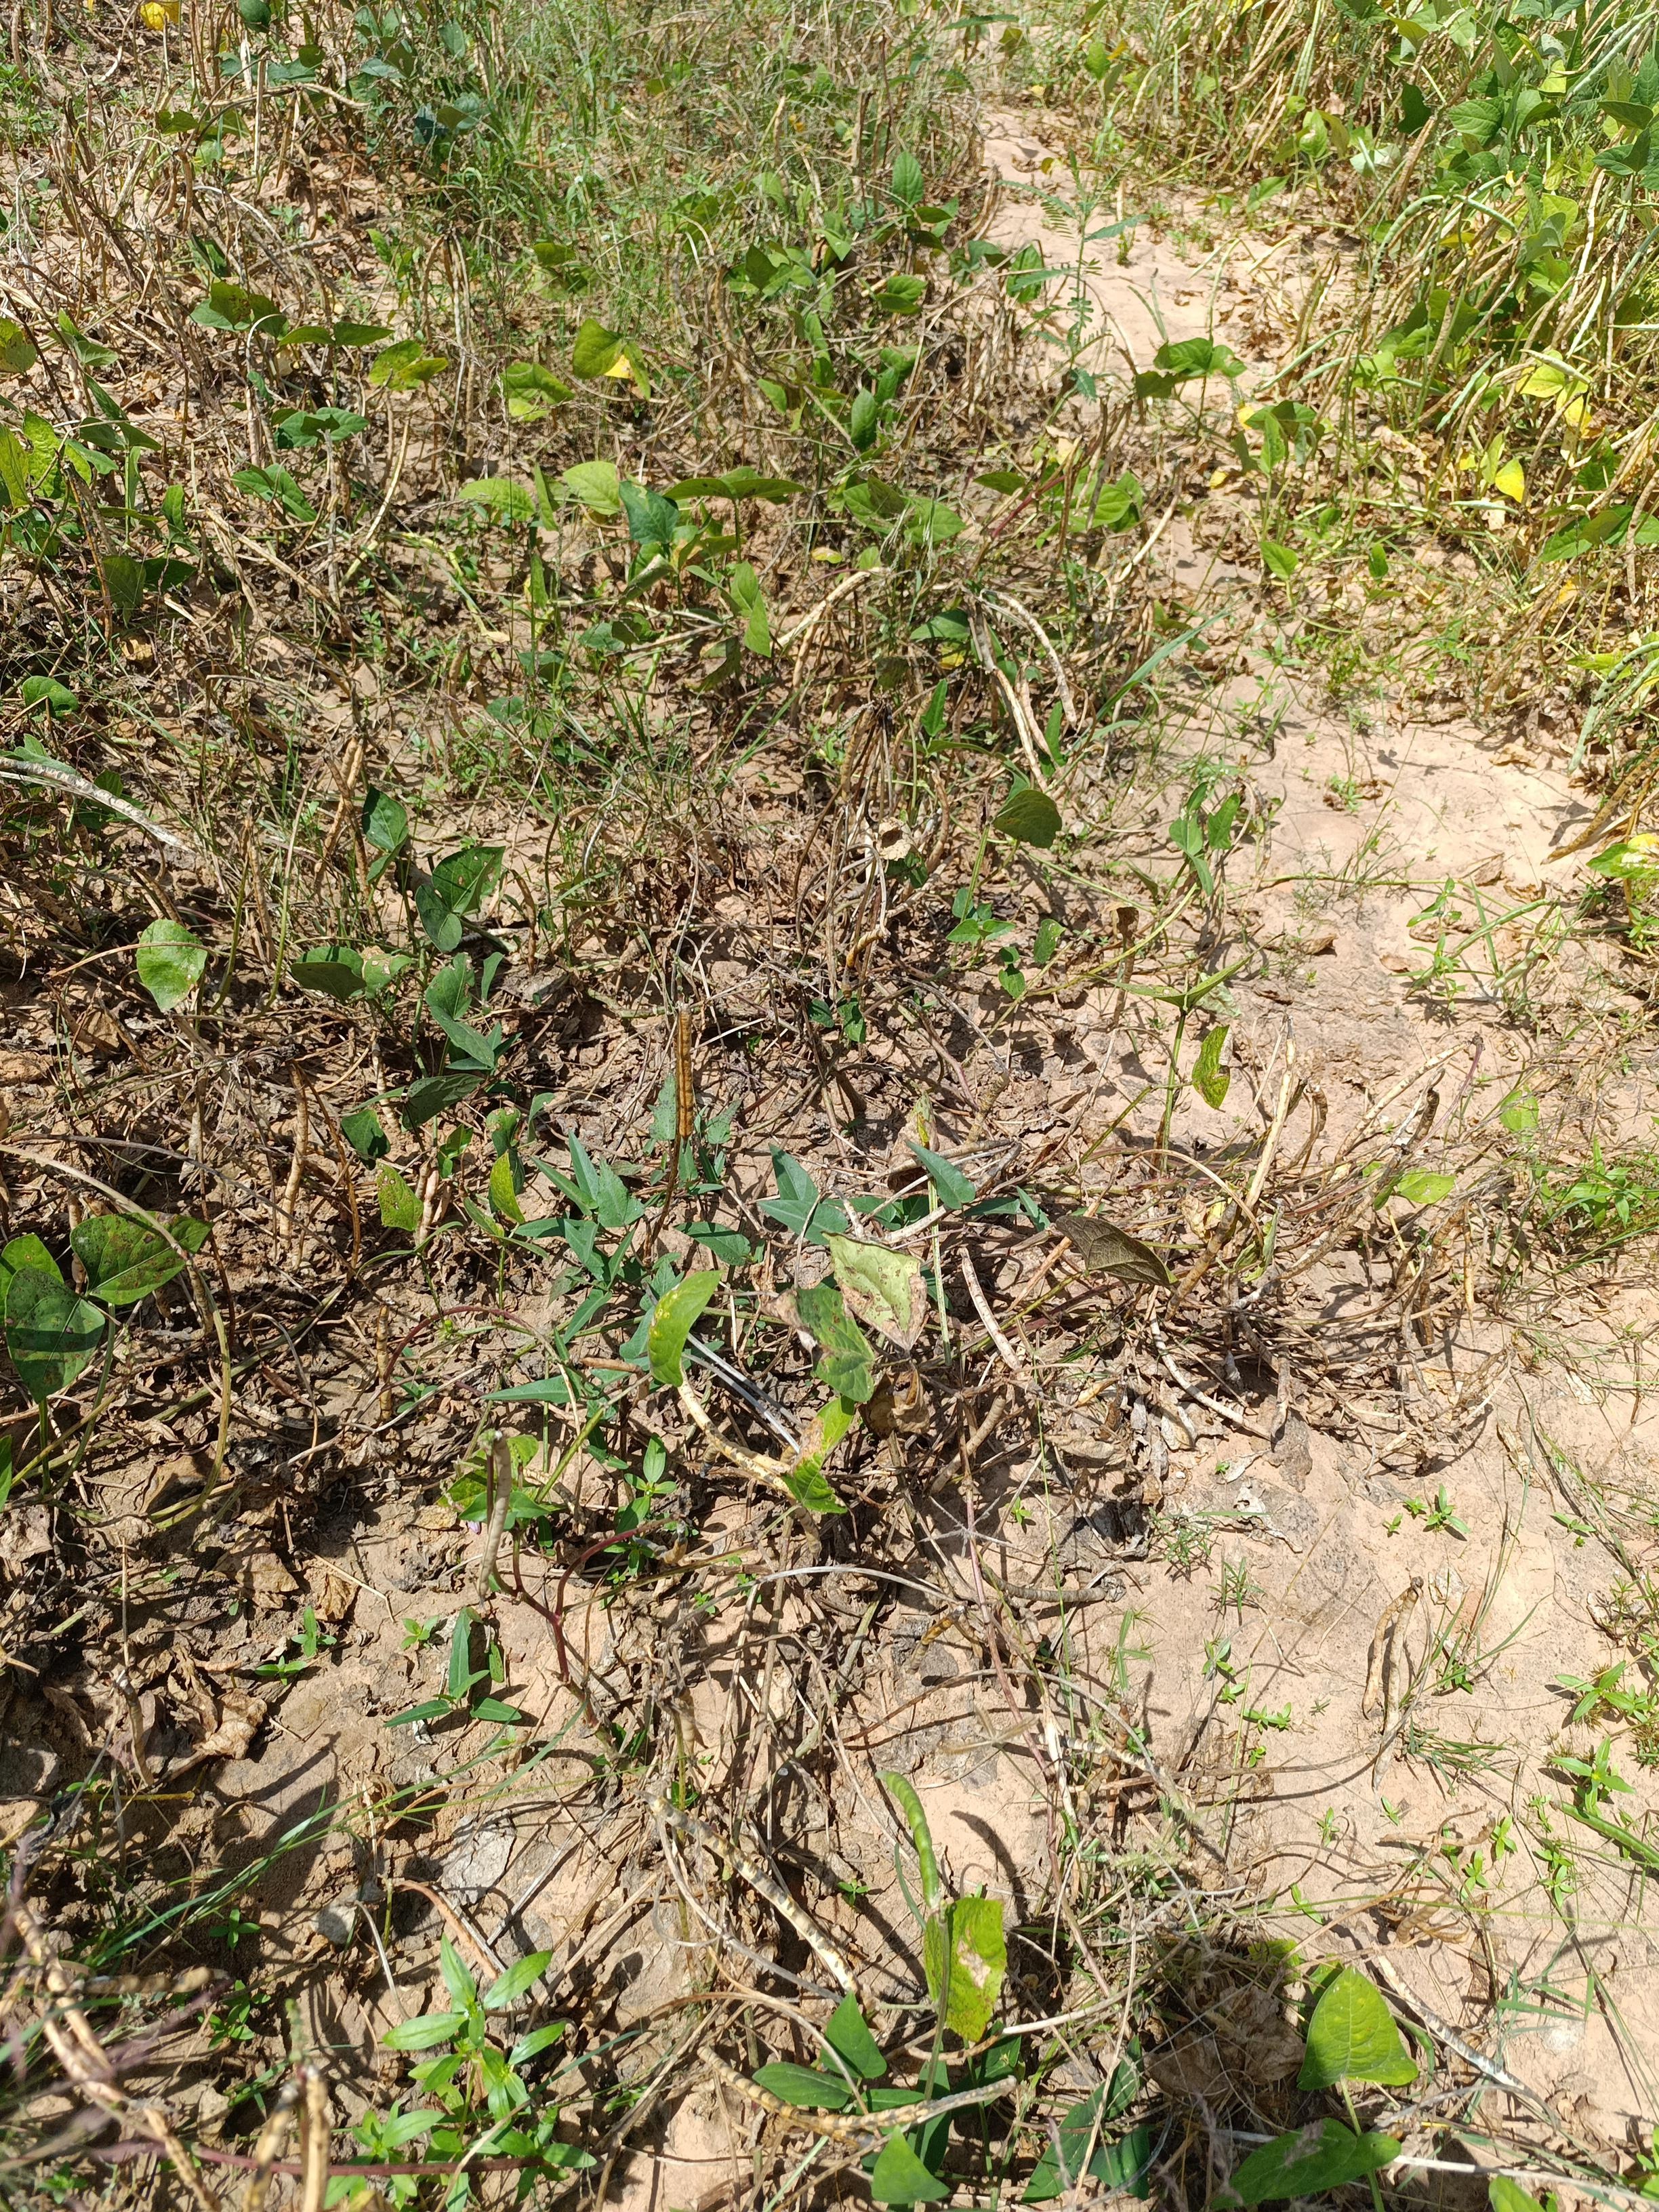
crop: cowpea
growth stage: maturity
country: Nigeria
